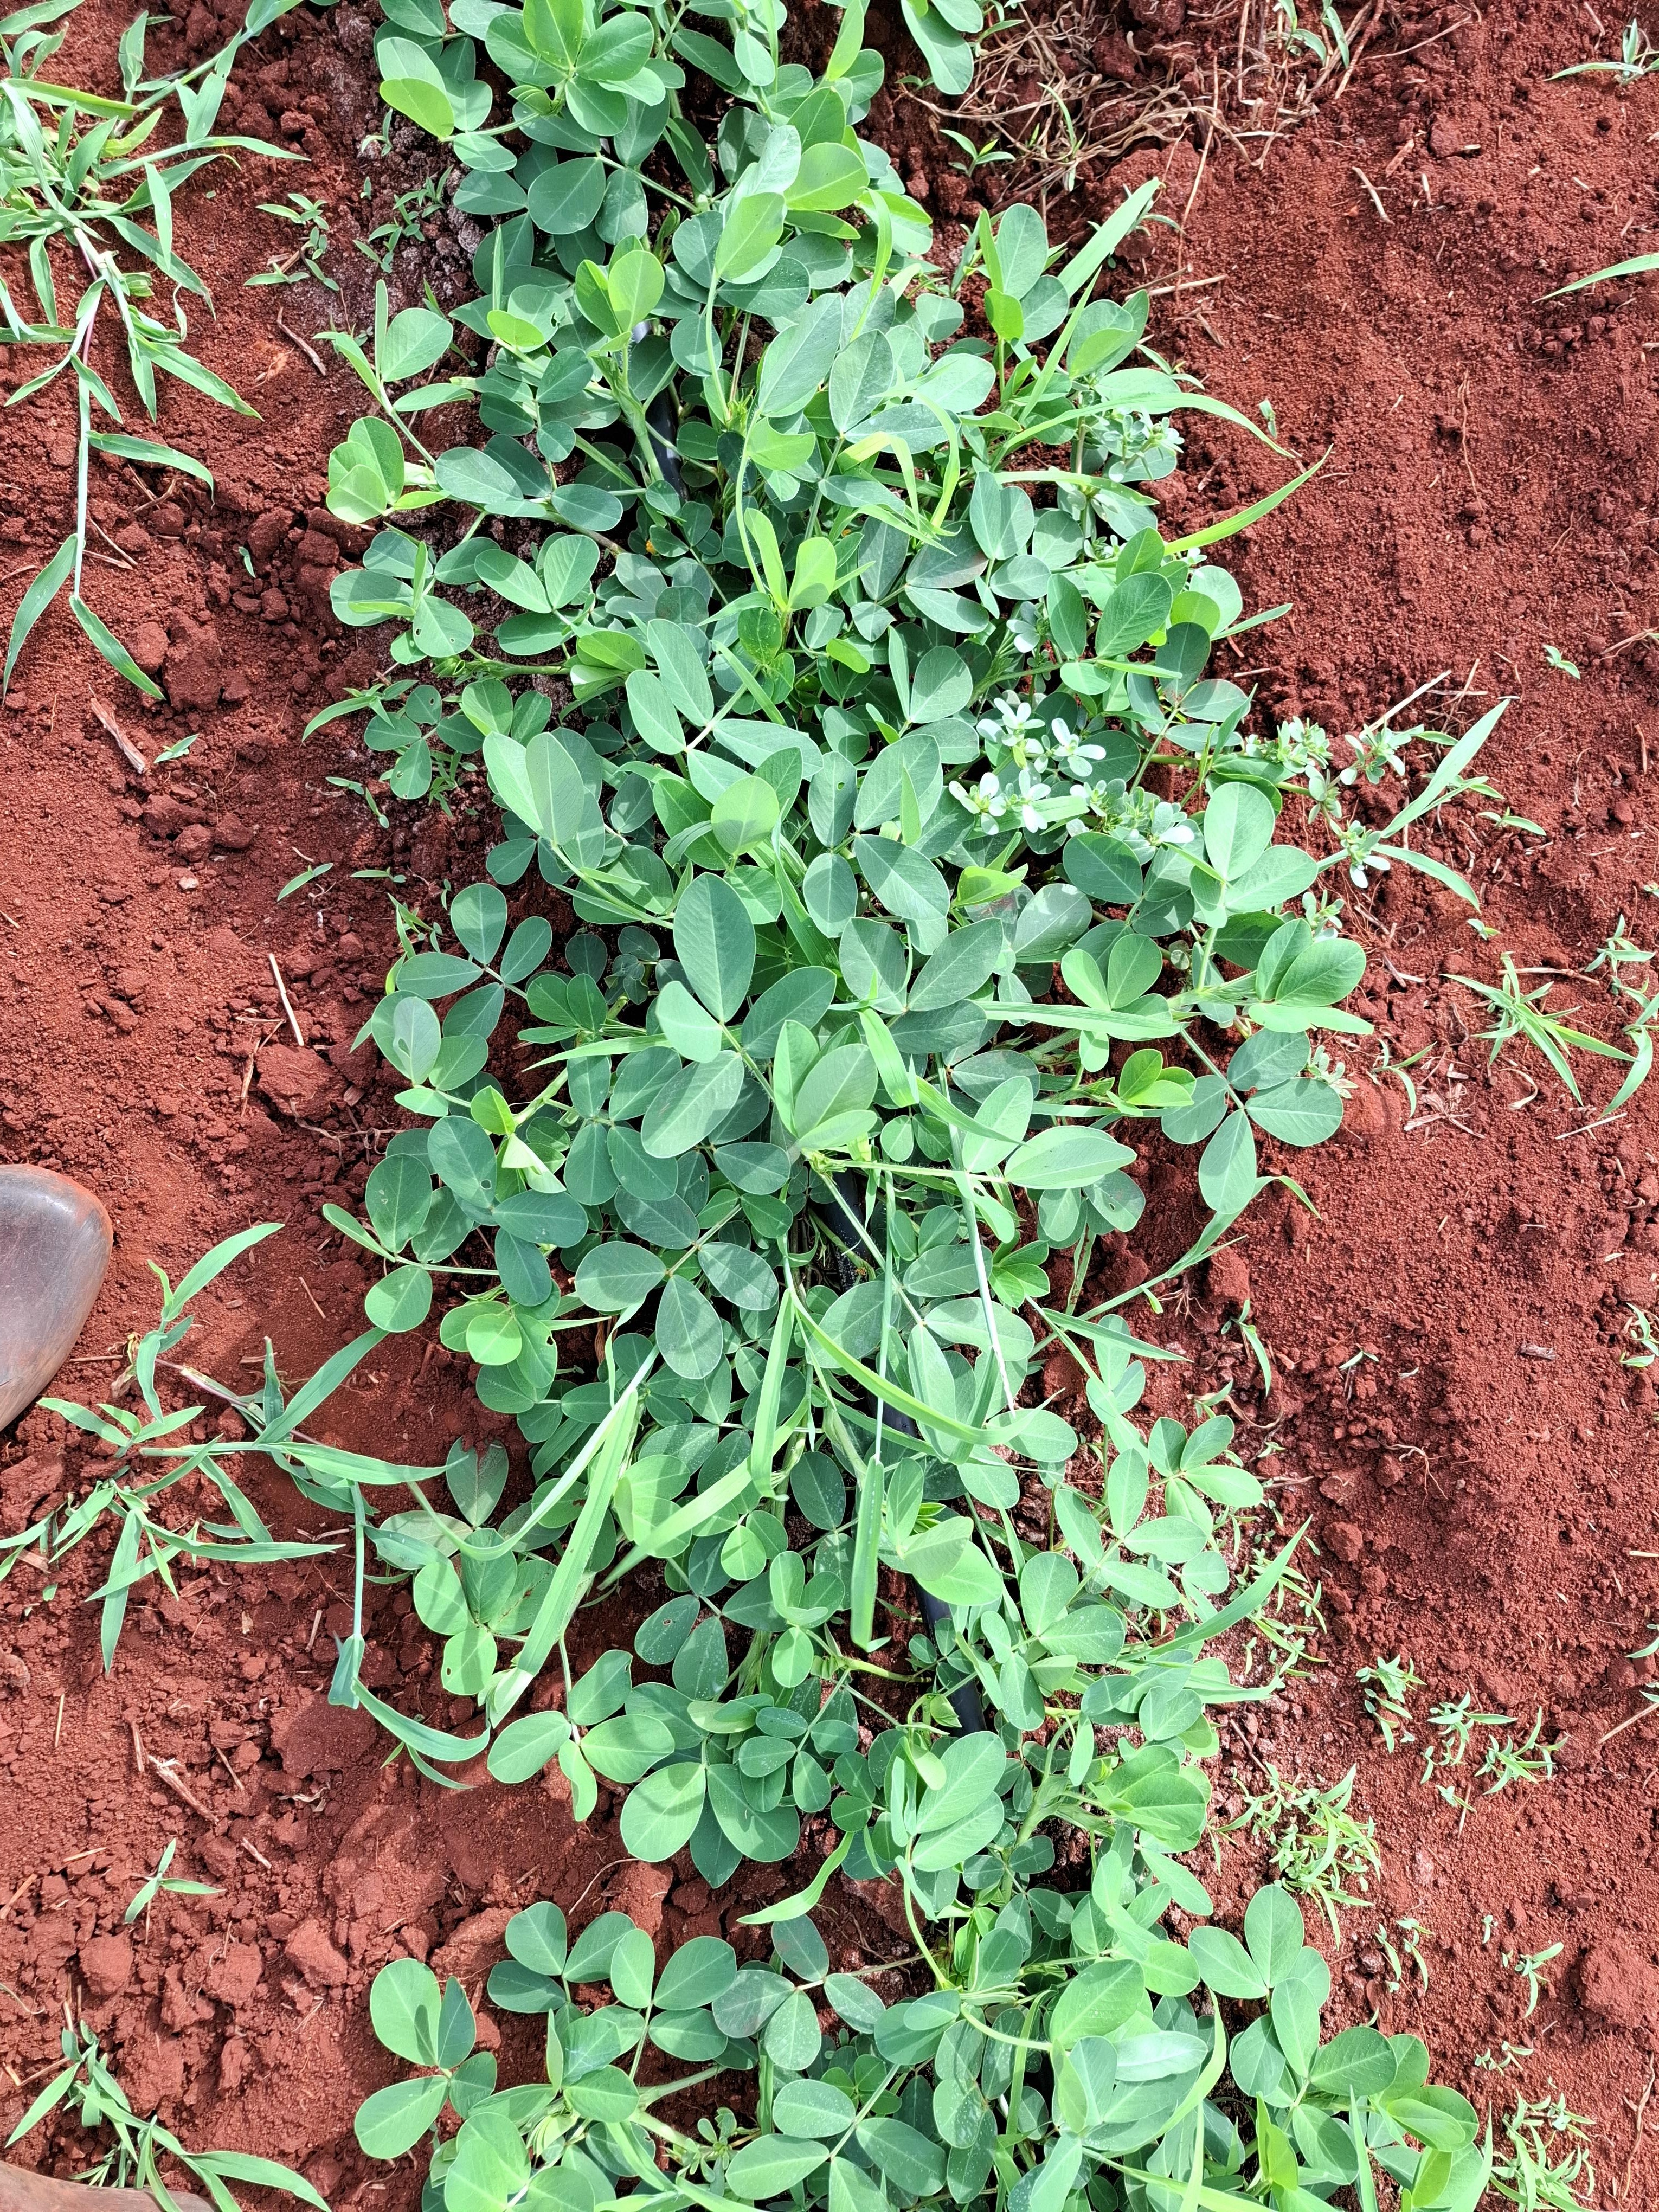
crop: groundnut
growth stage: flowering
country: Kenya
